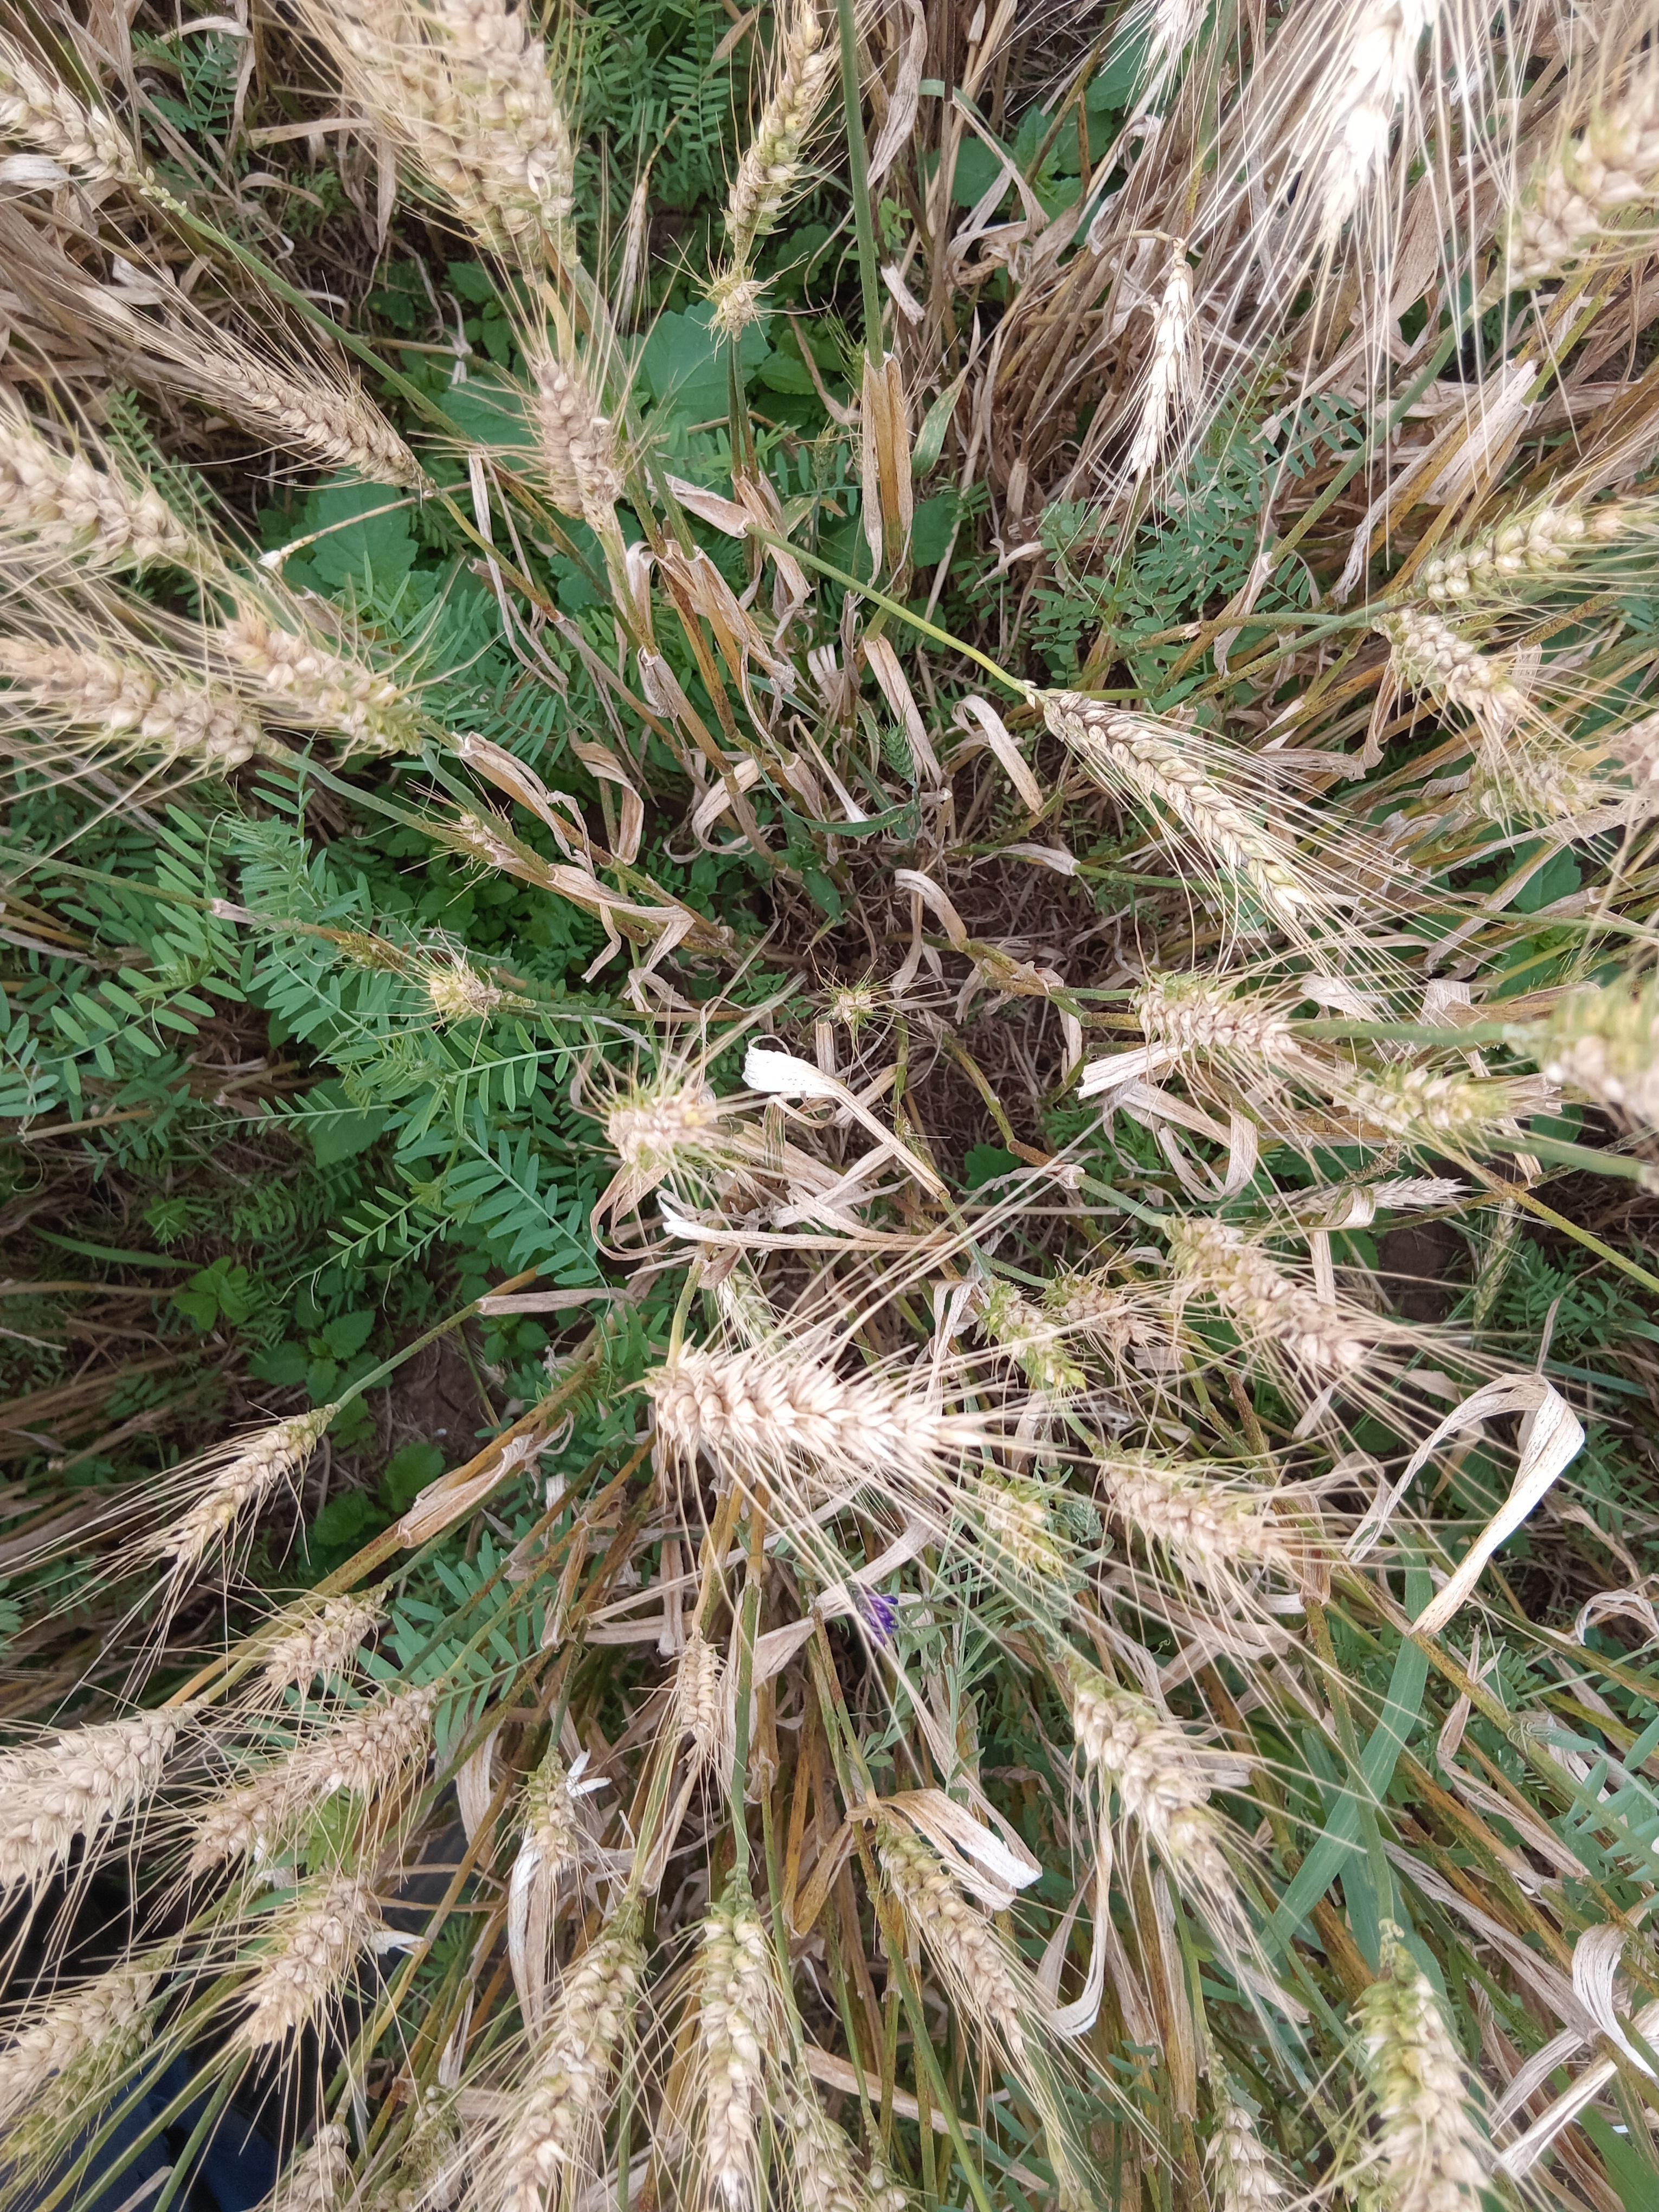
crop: wheat
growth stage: maturity
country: Kenya
